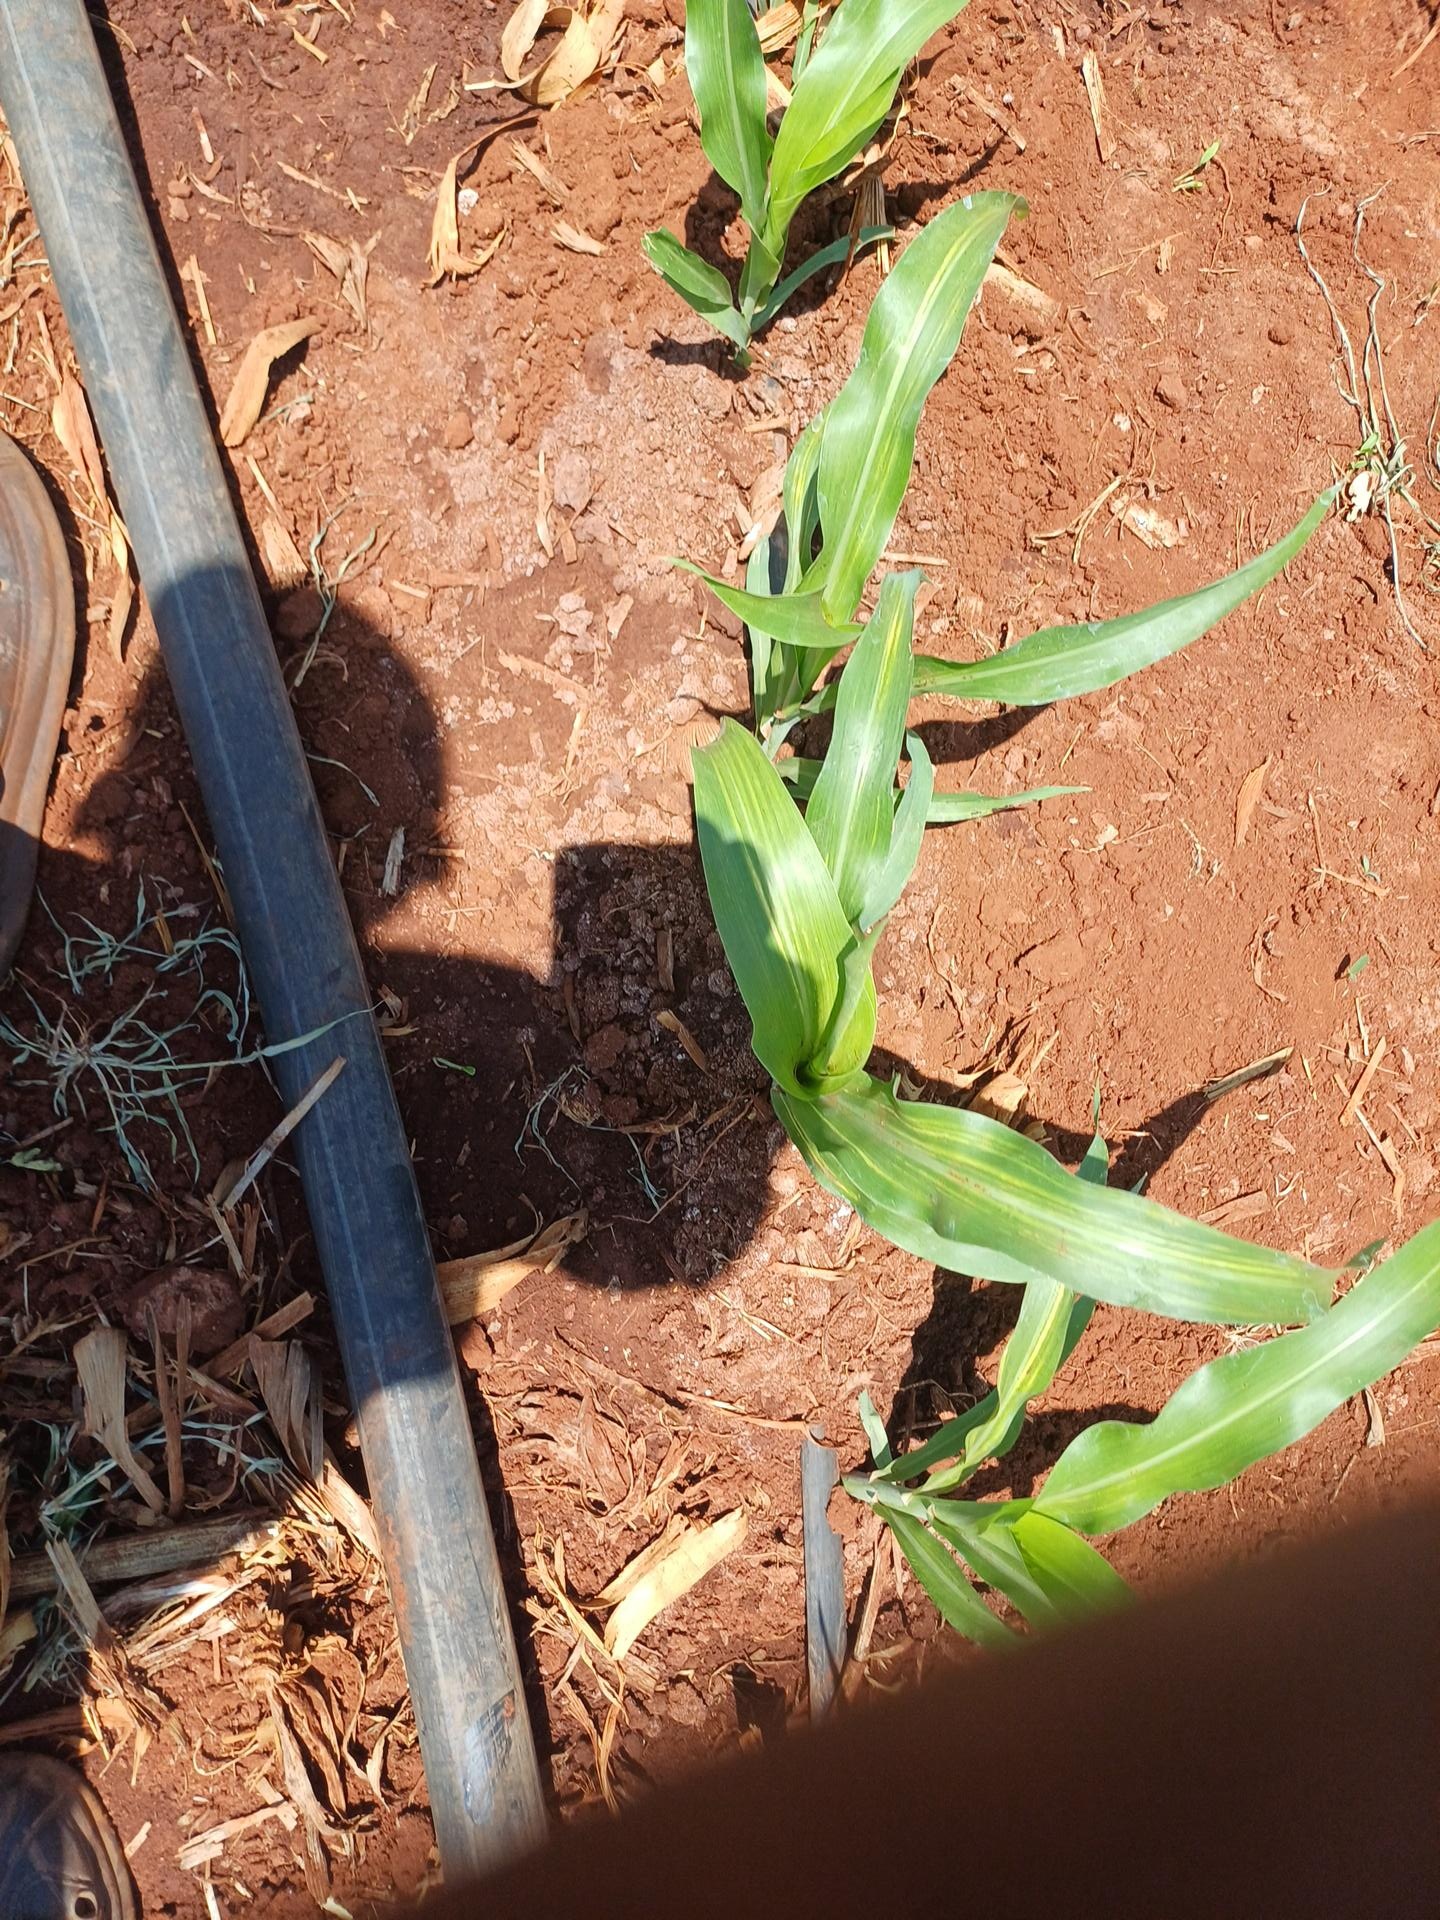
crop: sorghum
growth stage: vegetative
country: Kenya
